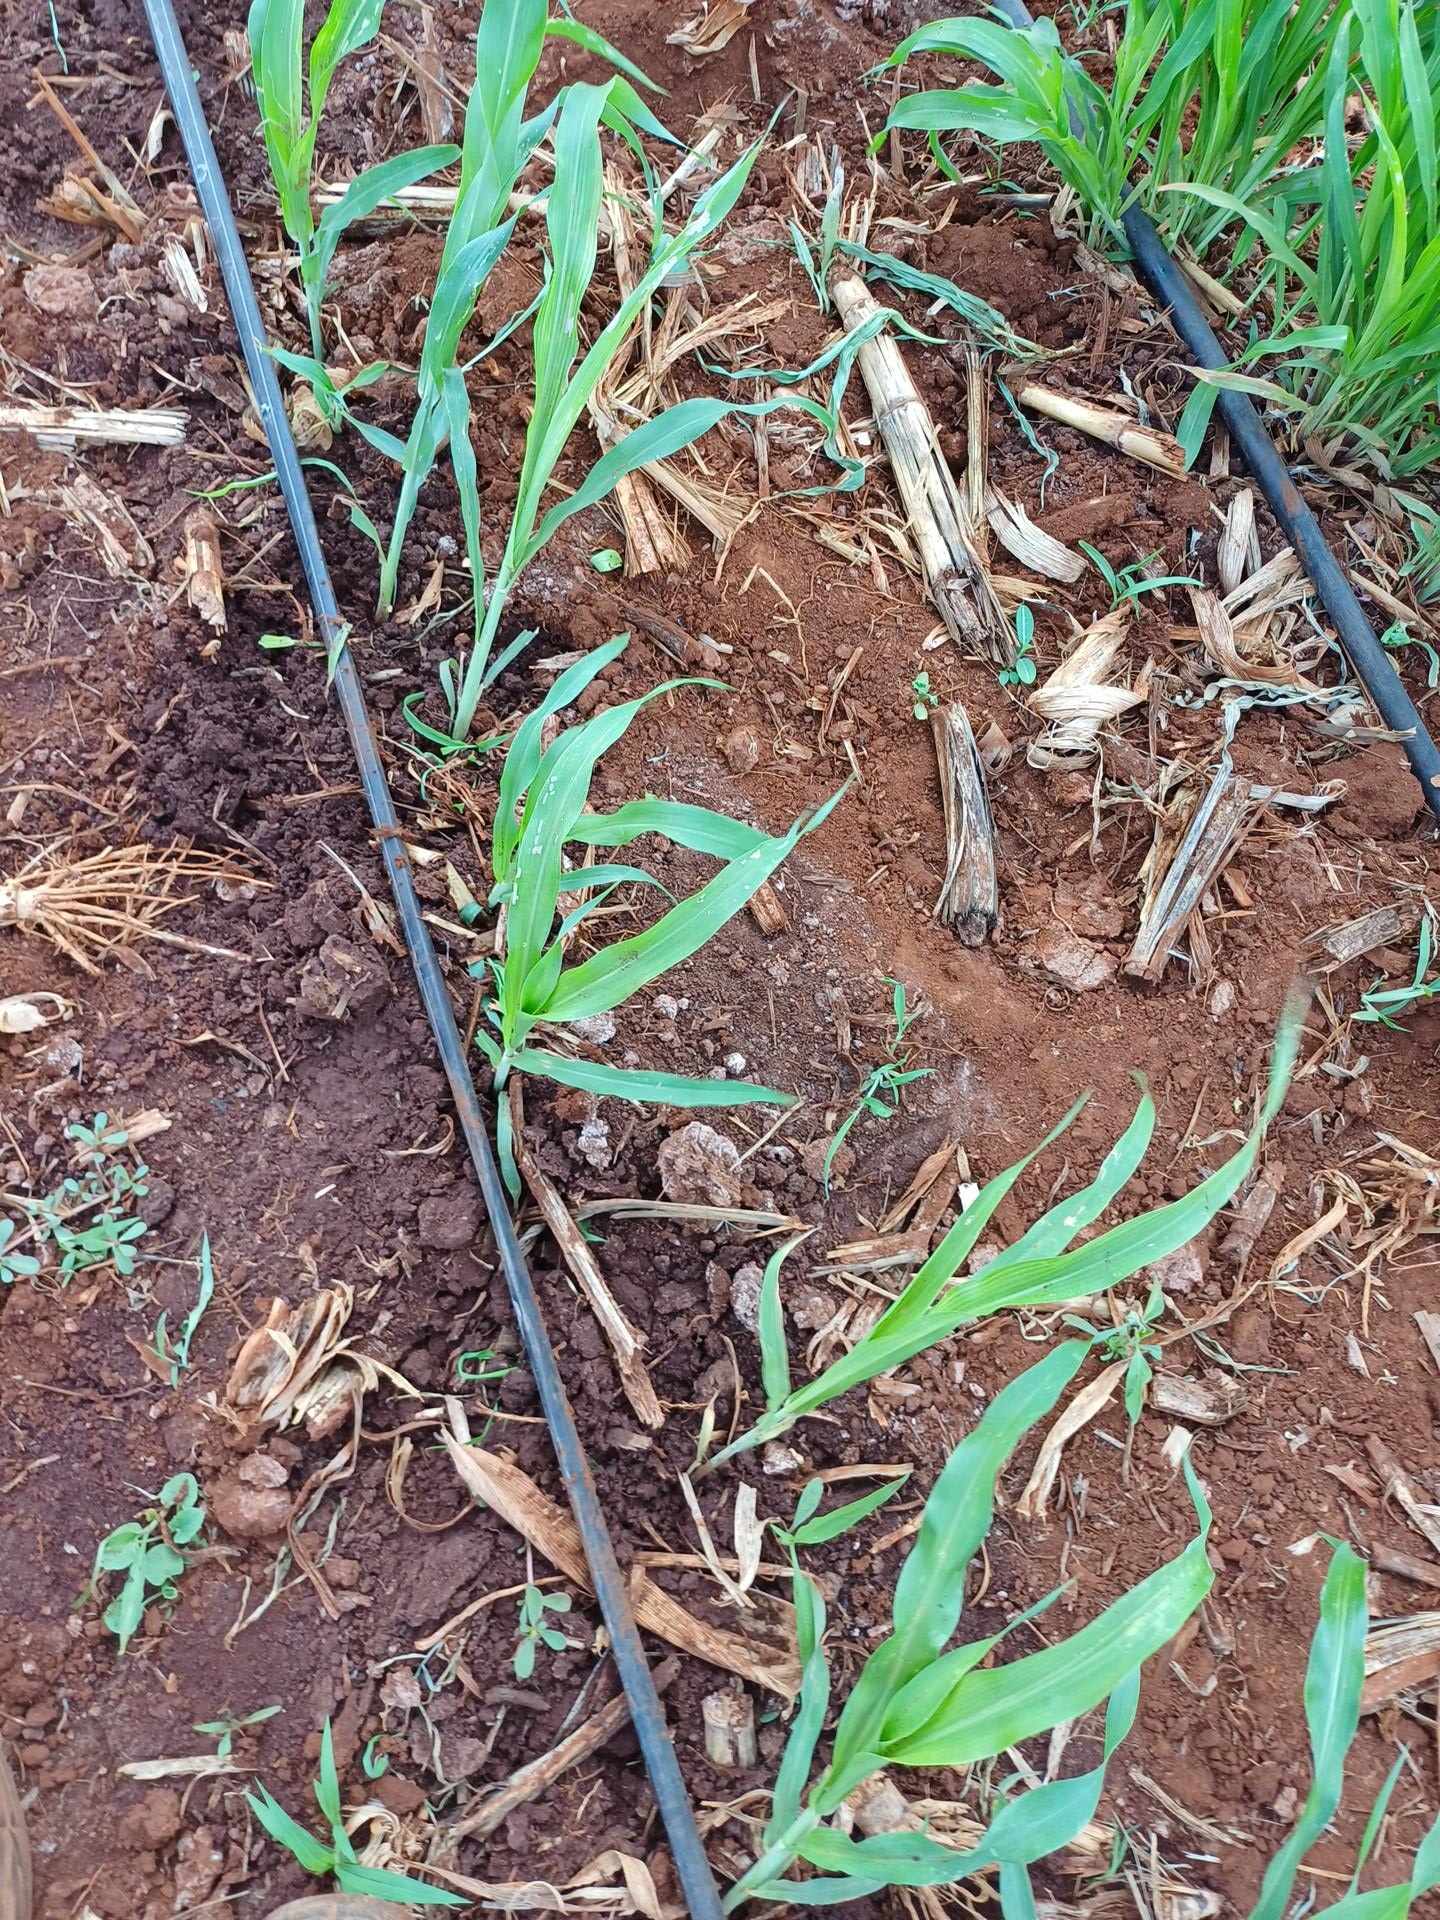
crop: sorghum
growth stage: vegetative
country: Kenya
